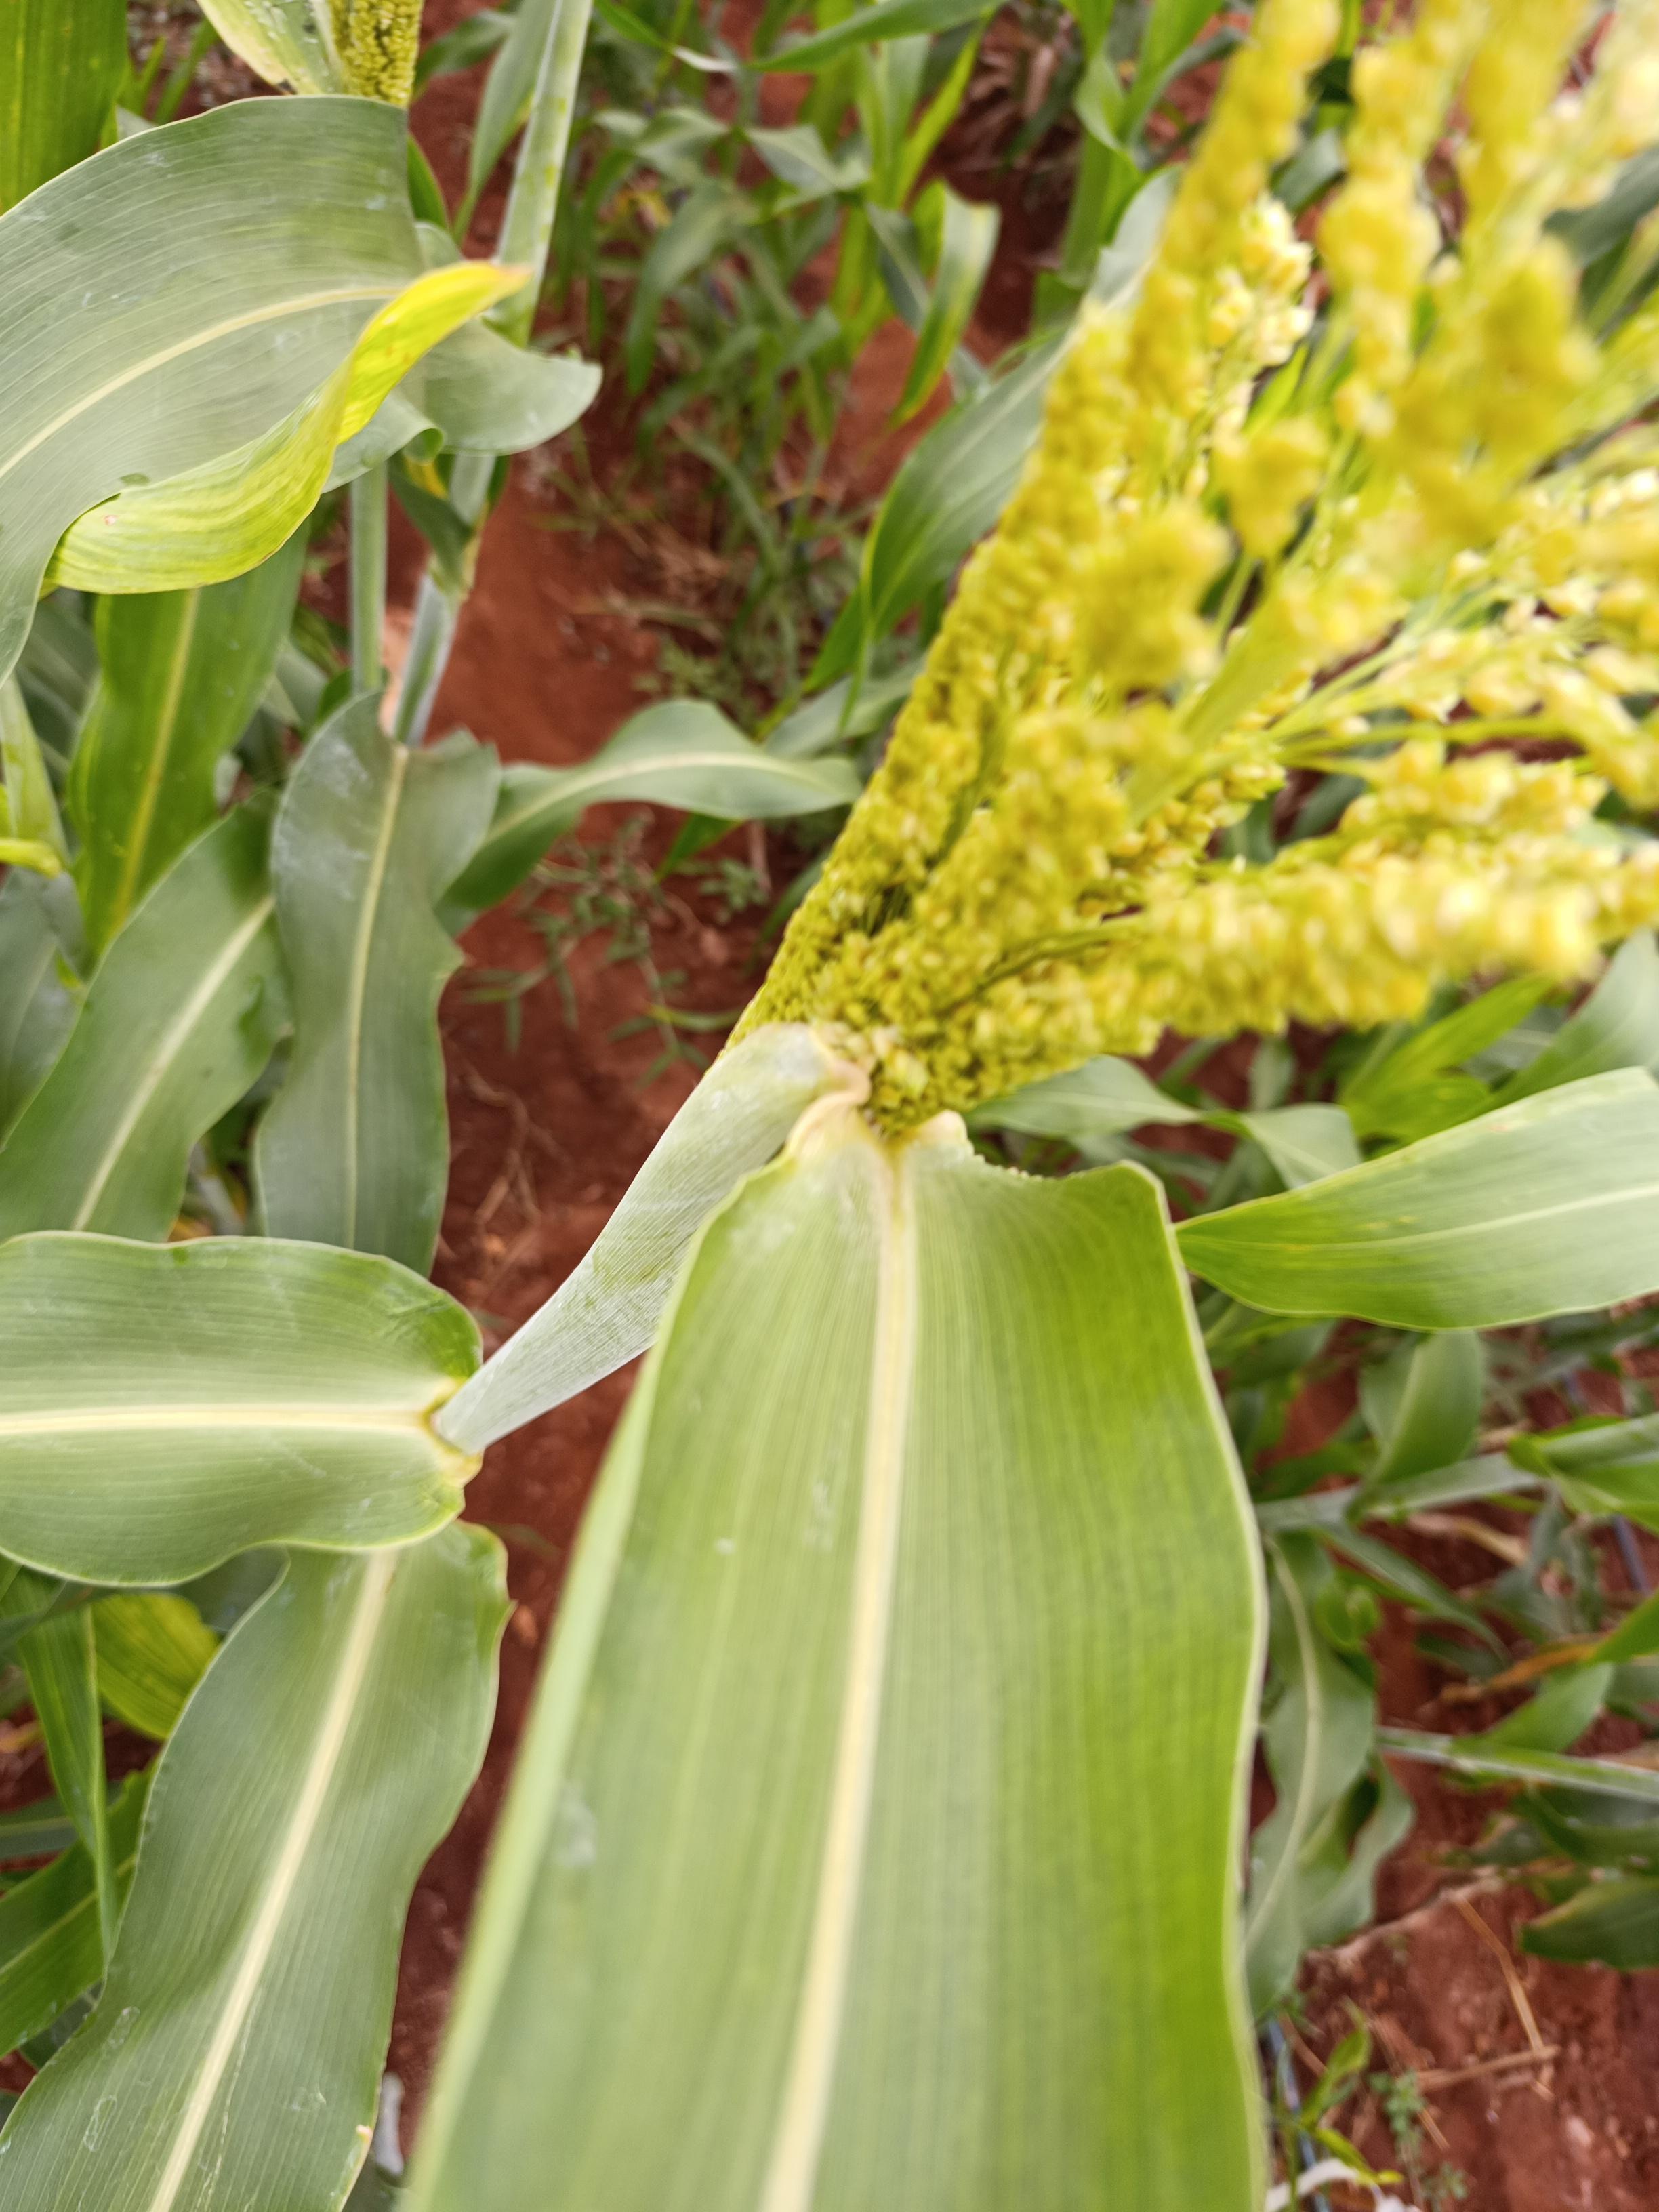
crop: sorghum
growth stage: heading tuber
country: Kenya
